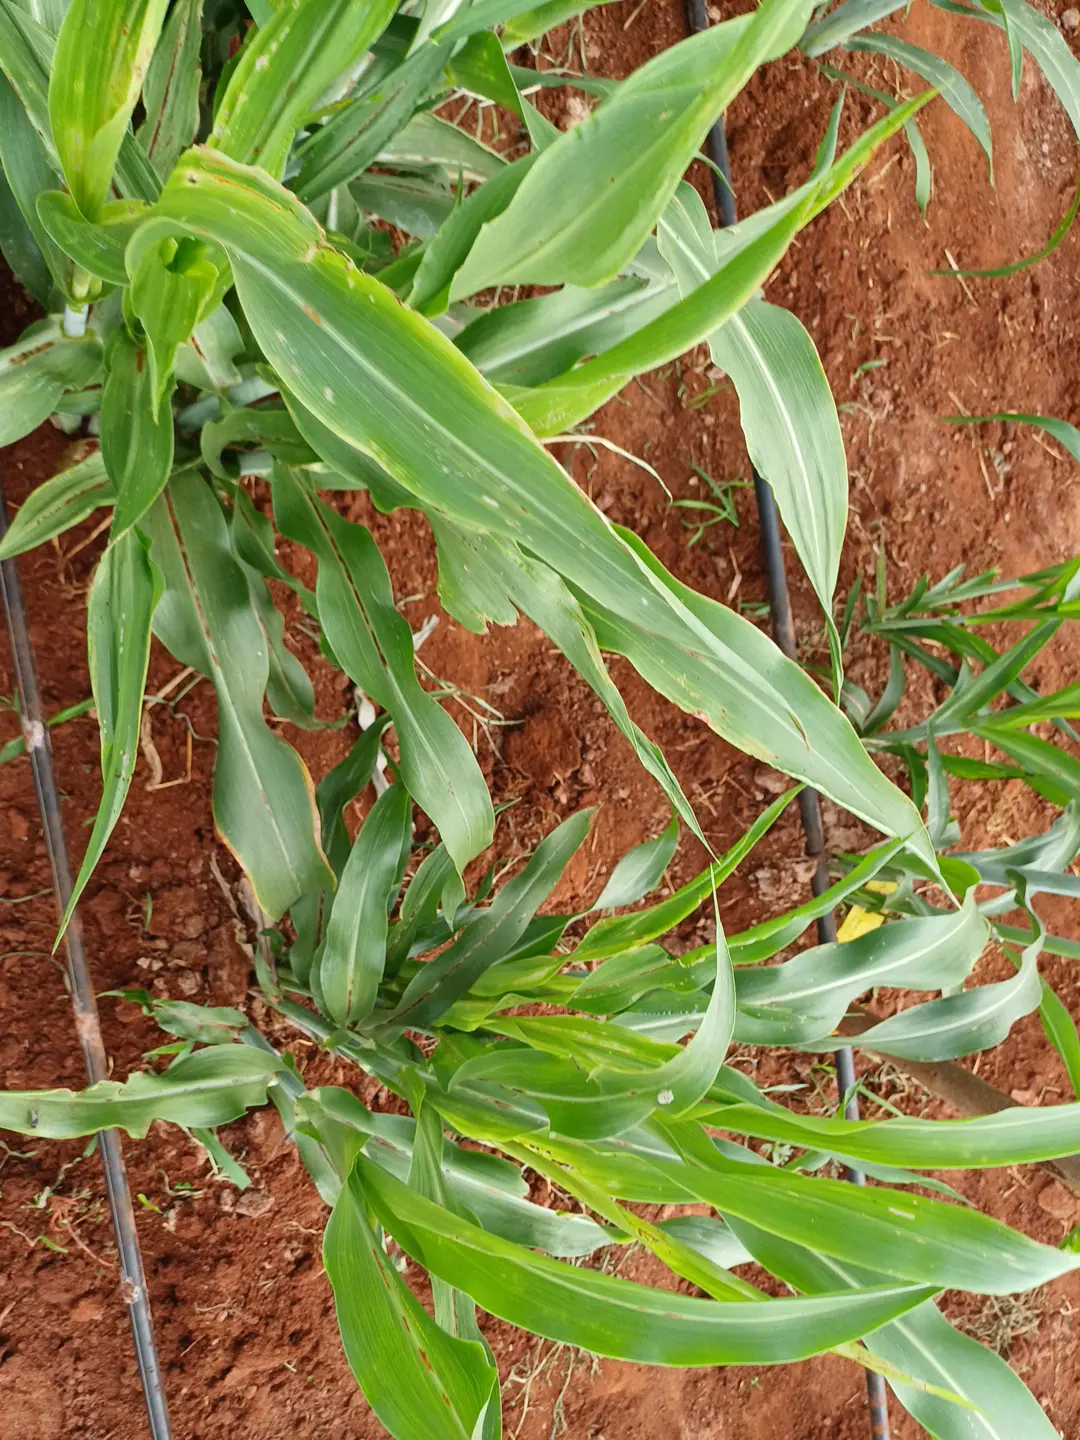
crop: sorghum
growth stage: heading tuber
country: Kenya
